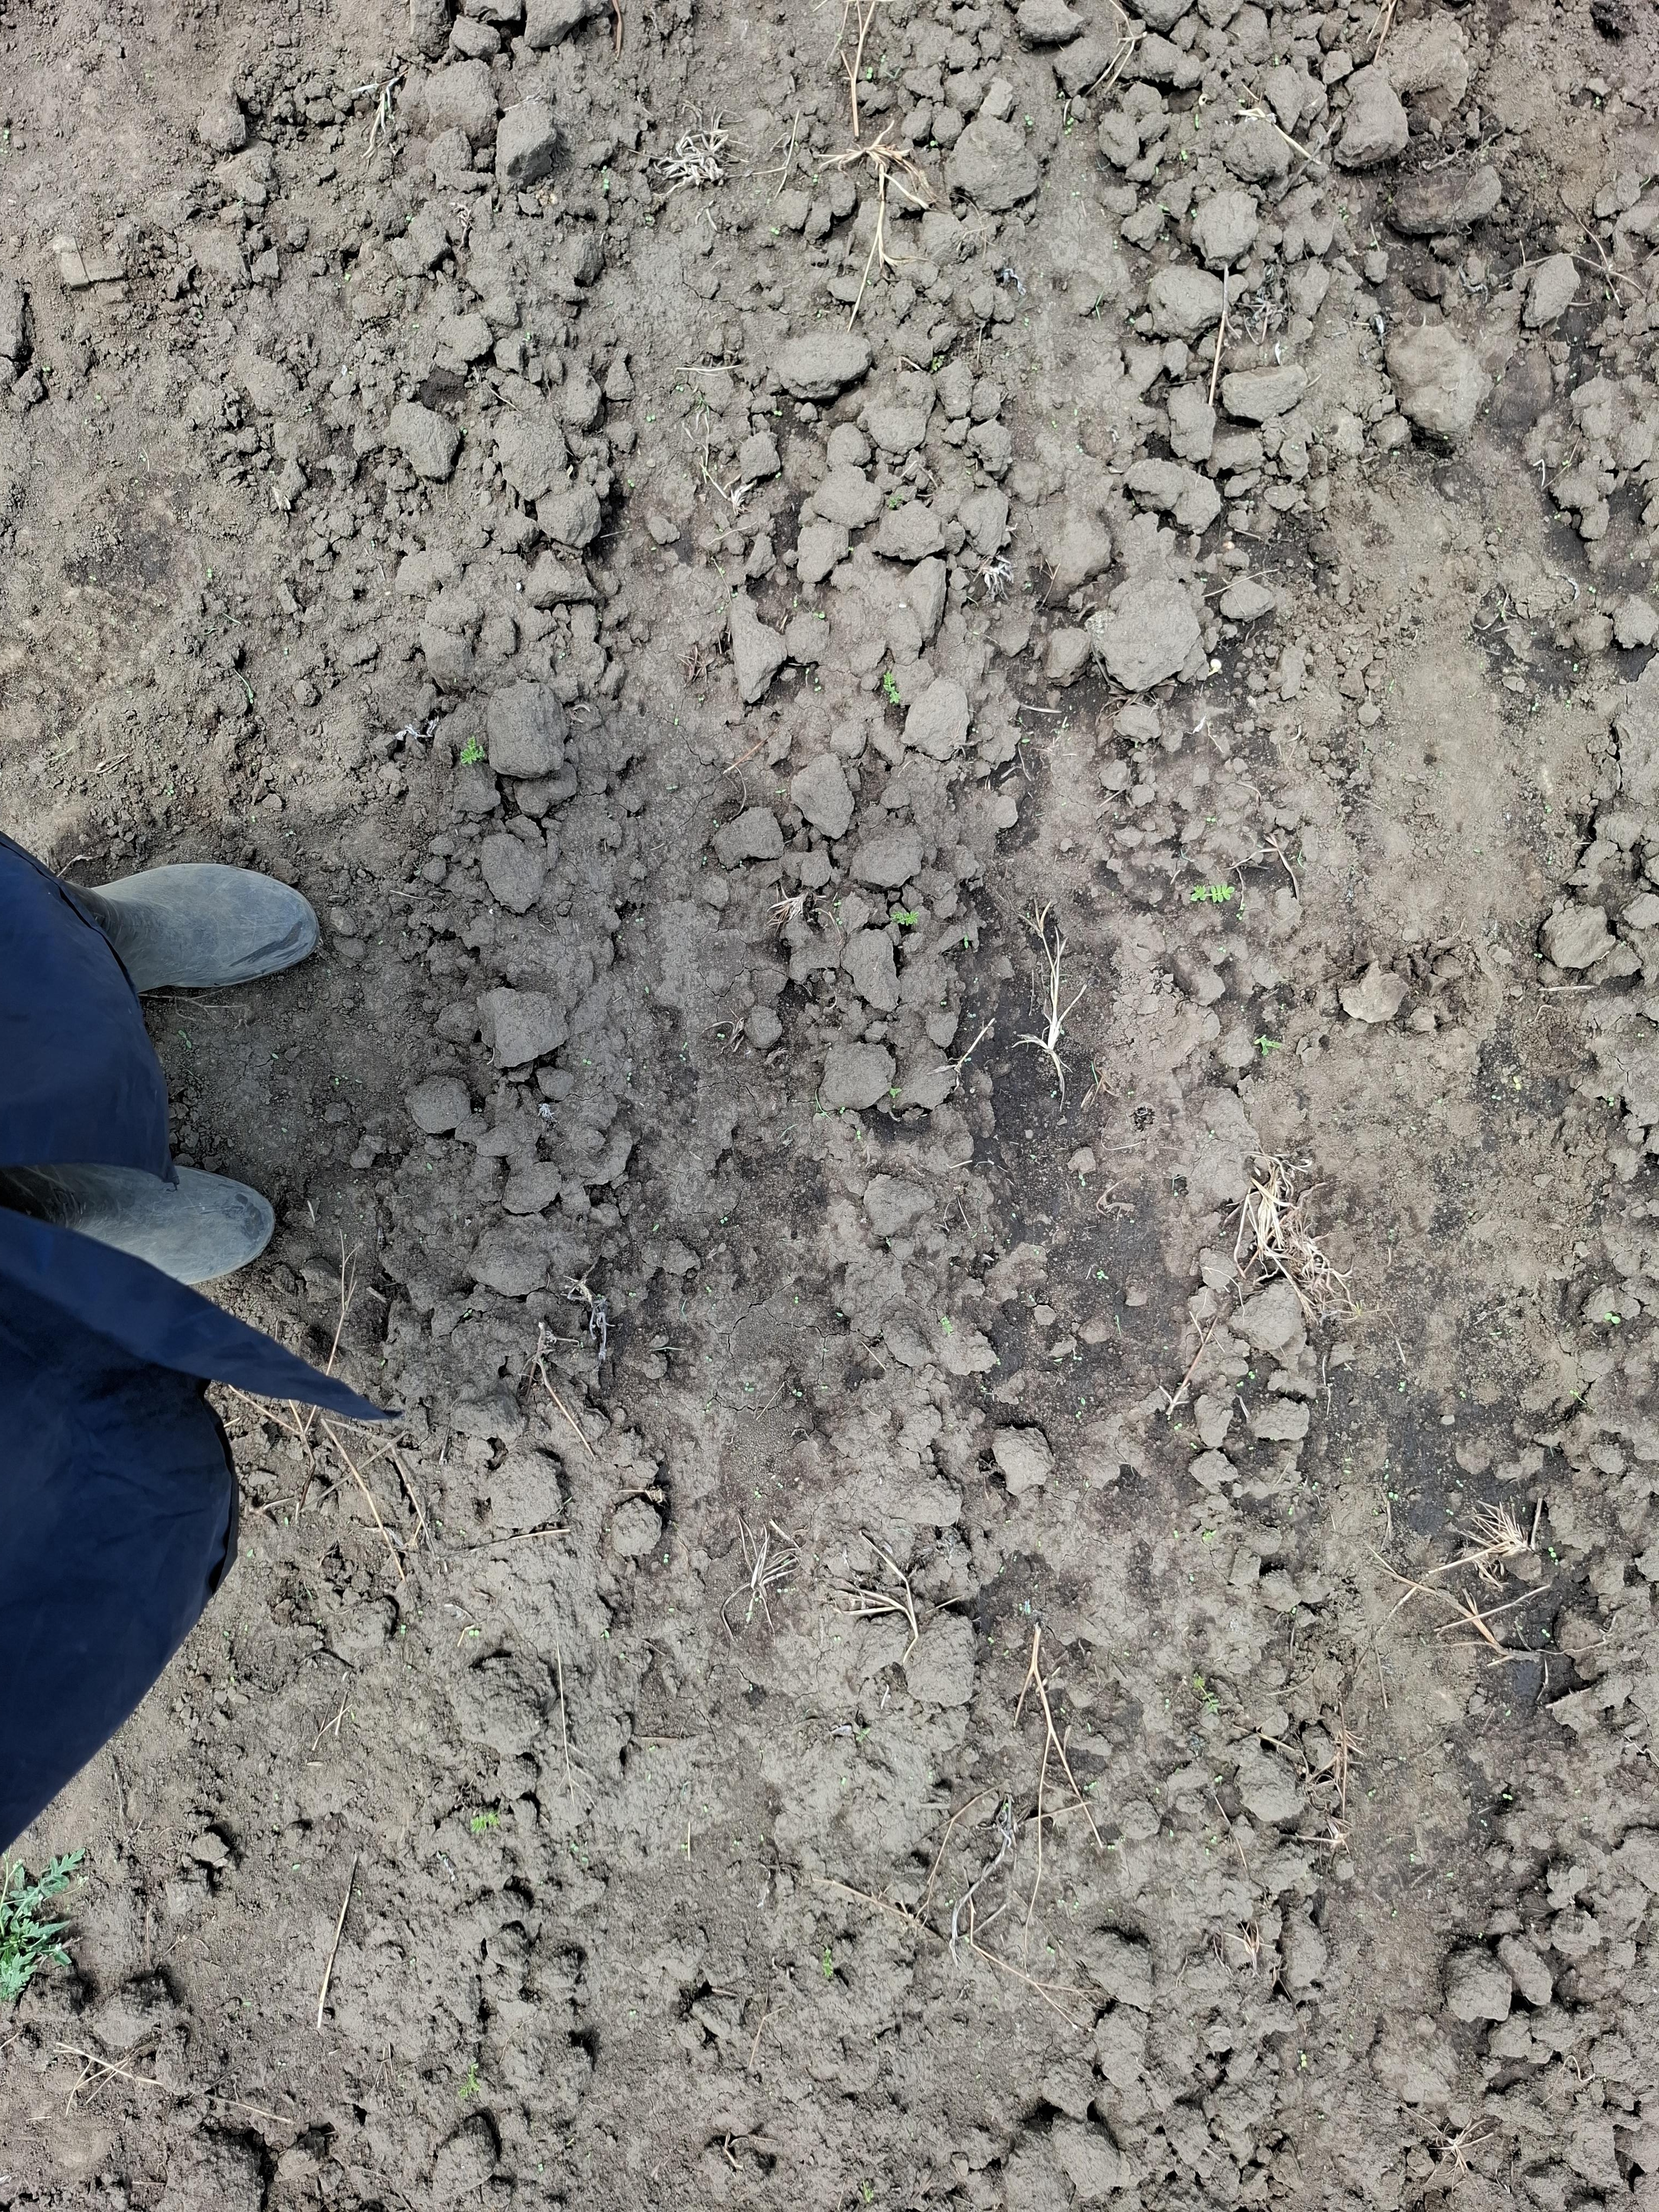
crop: chickpea
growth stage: emergence
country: Tanzania
